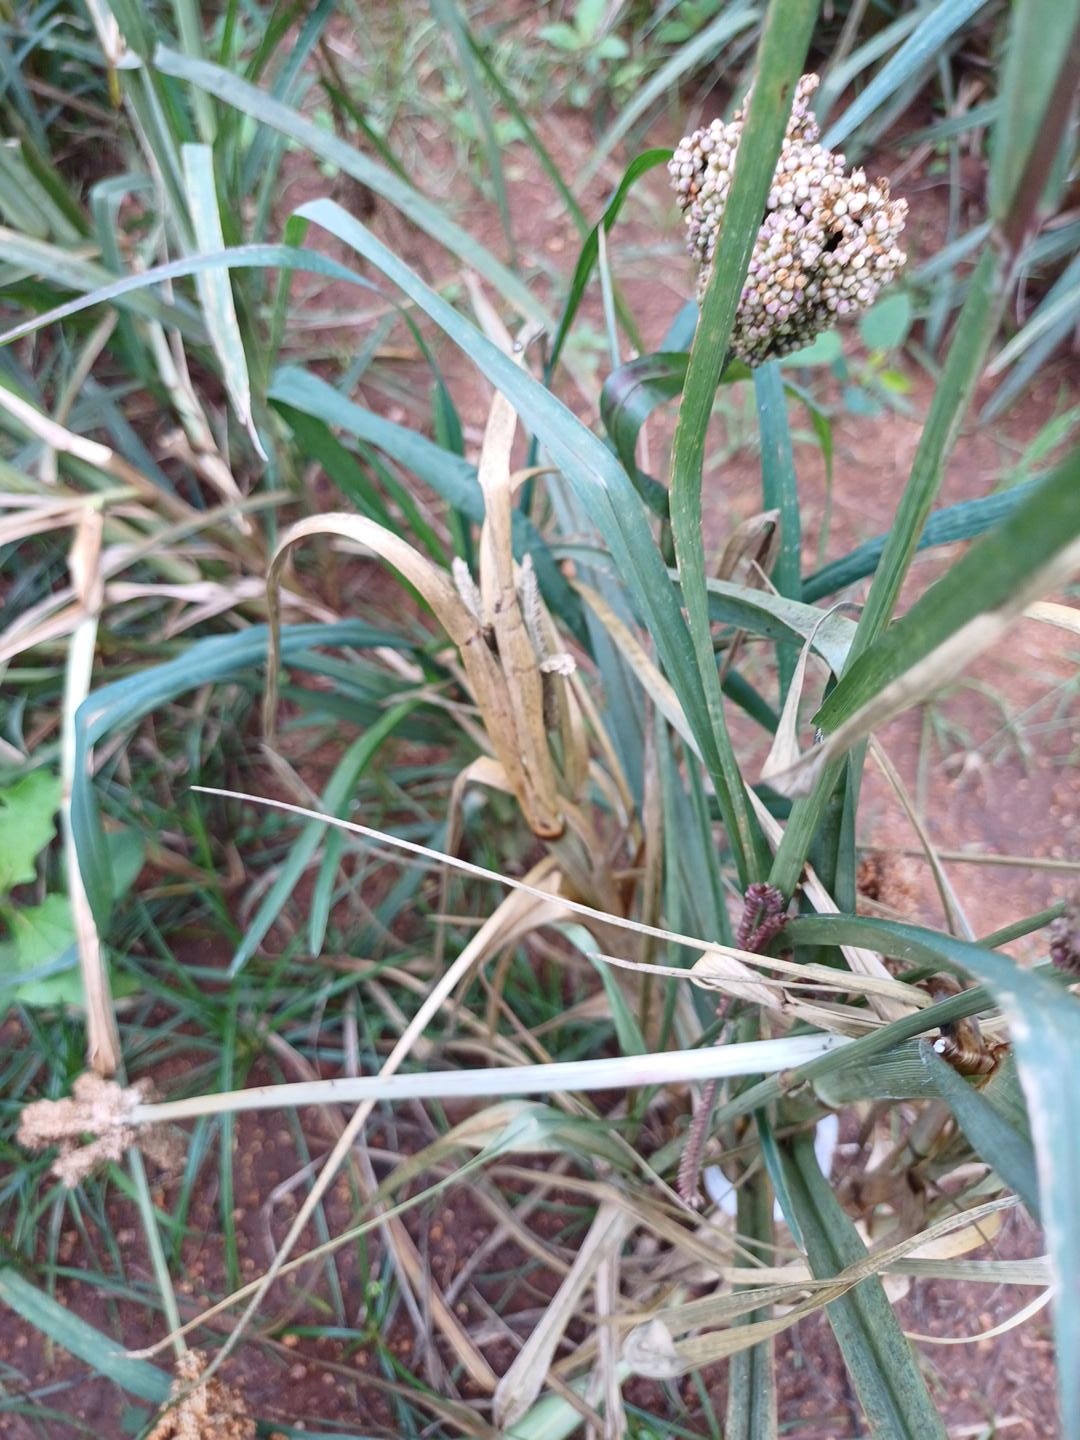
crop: finger millet
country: Kenya
